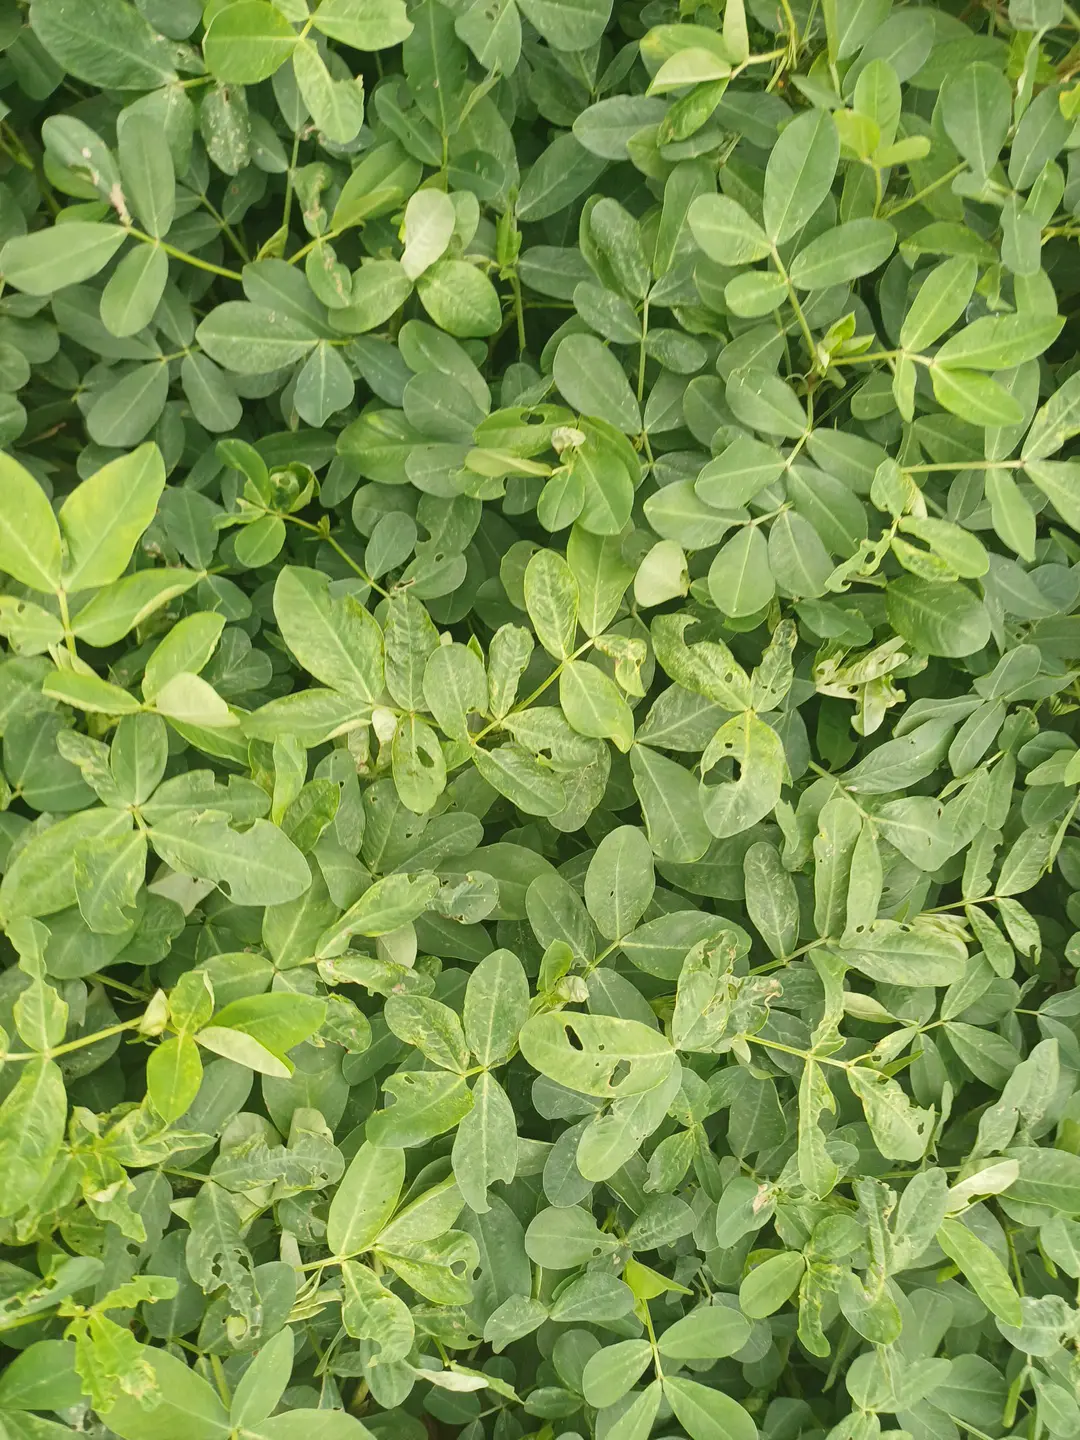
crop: groundnut
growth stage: pegging
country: Kenya
